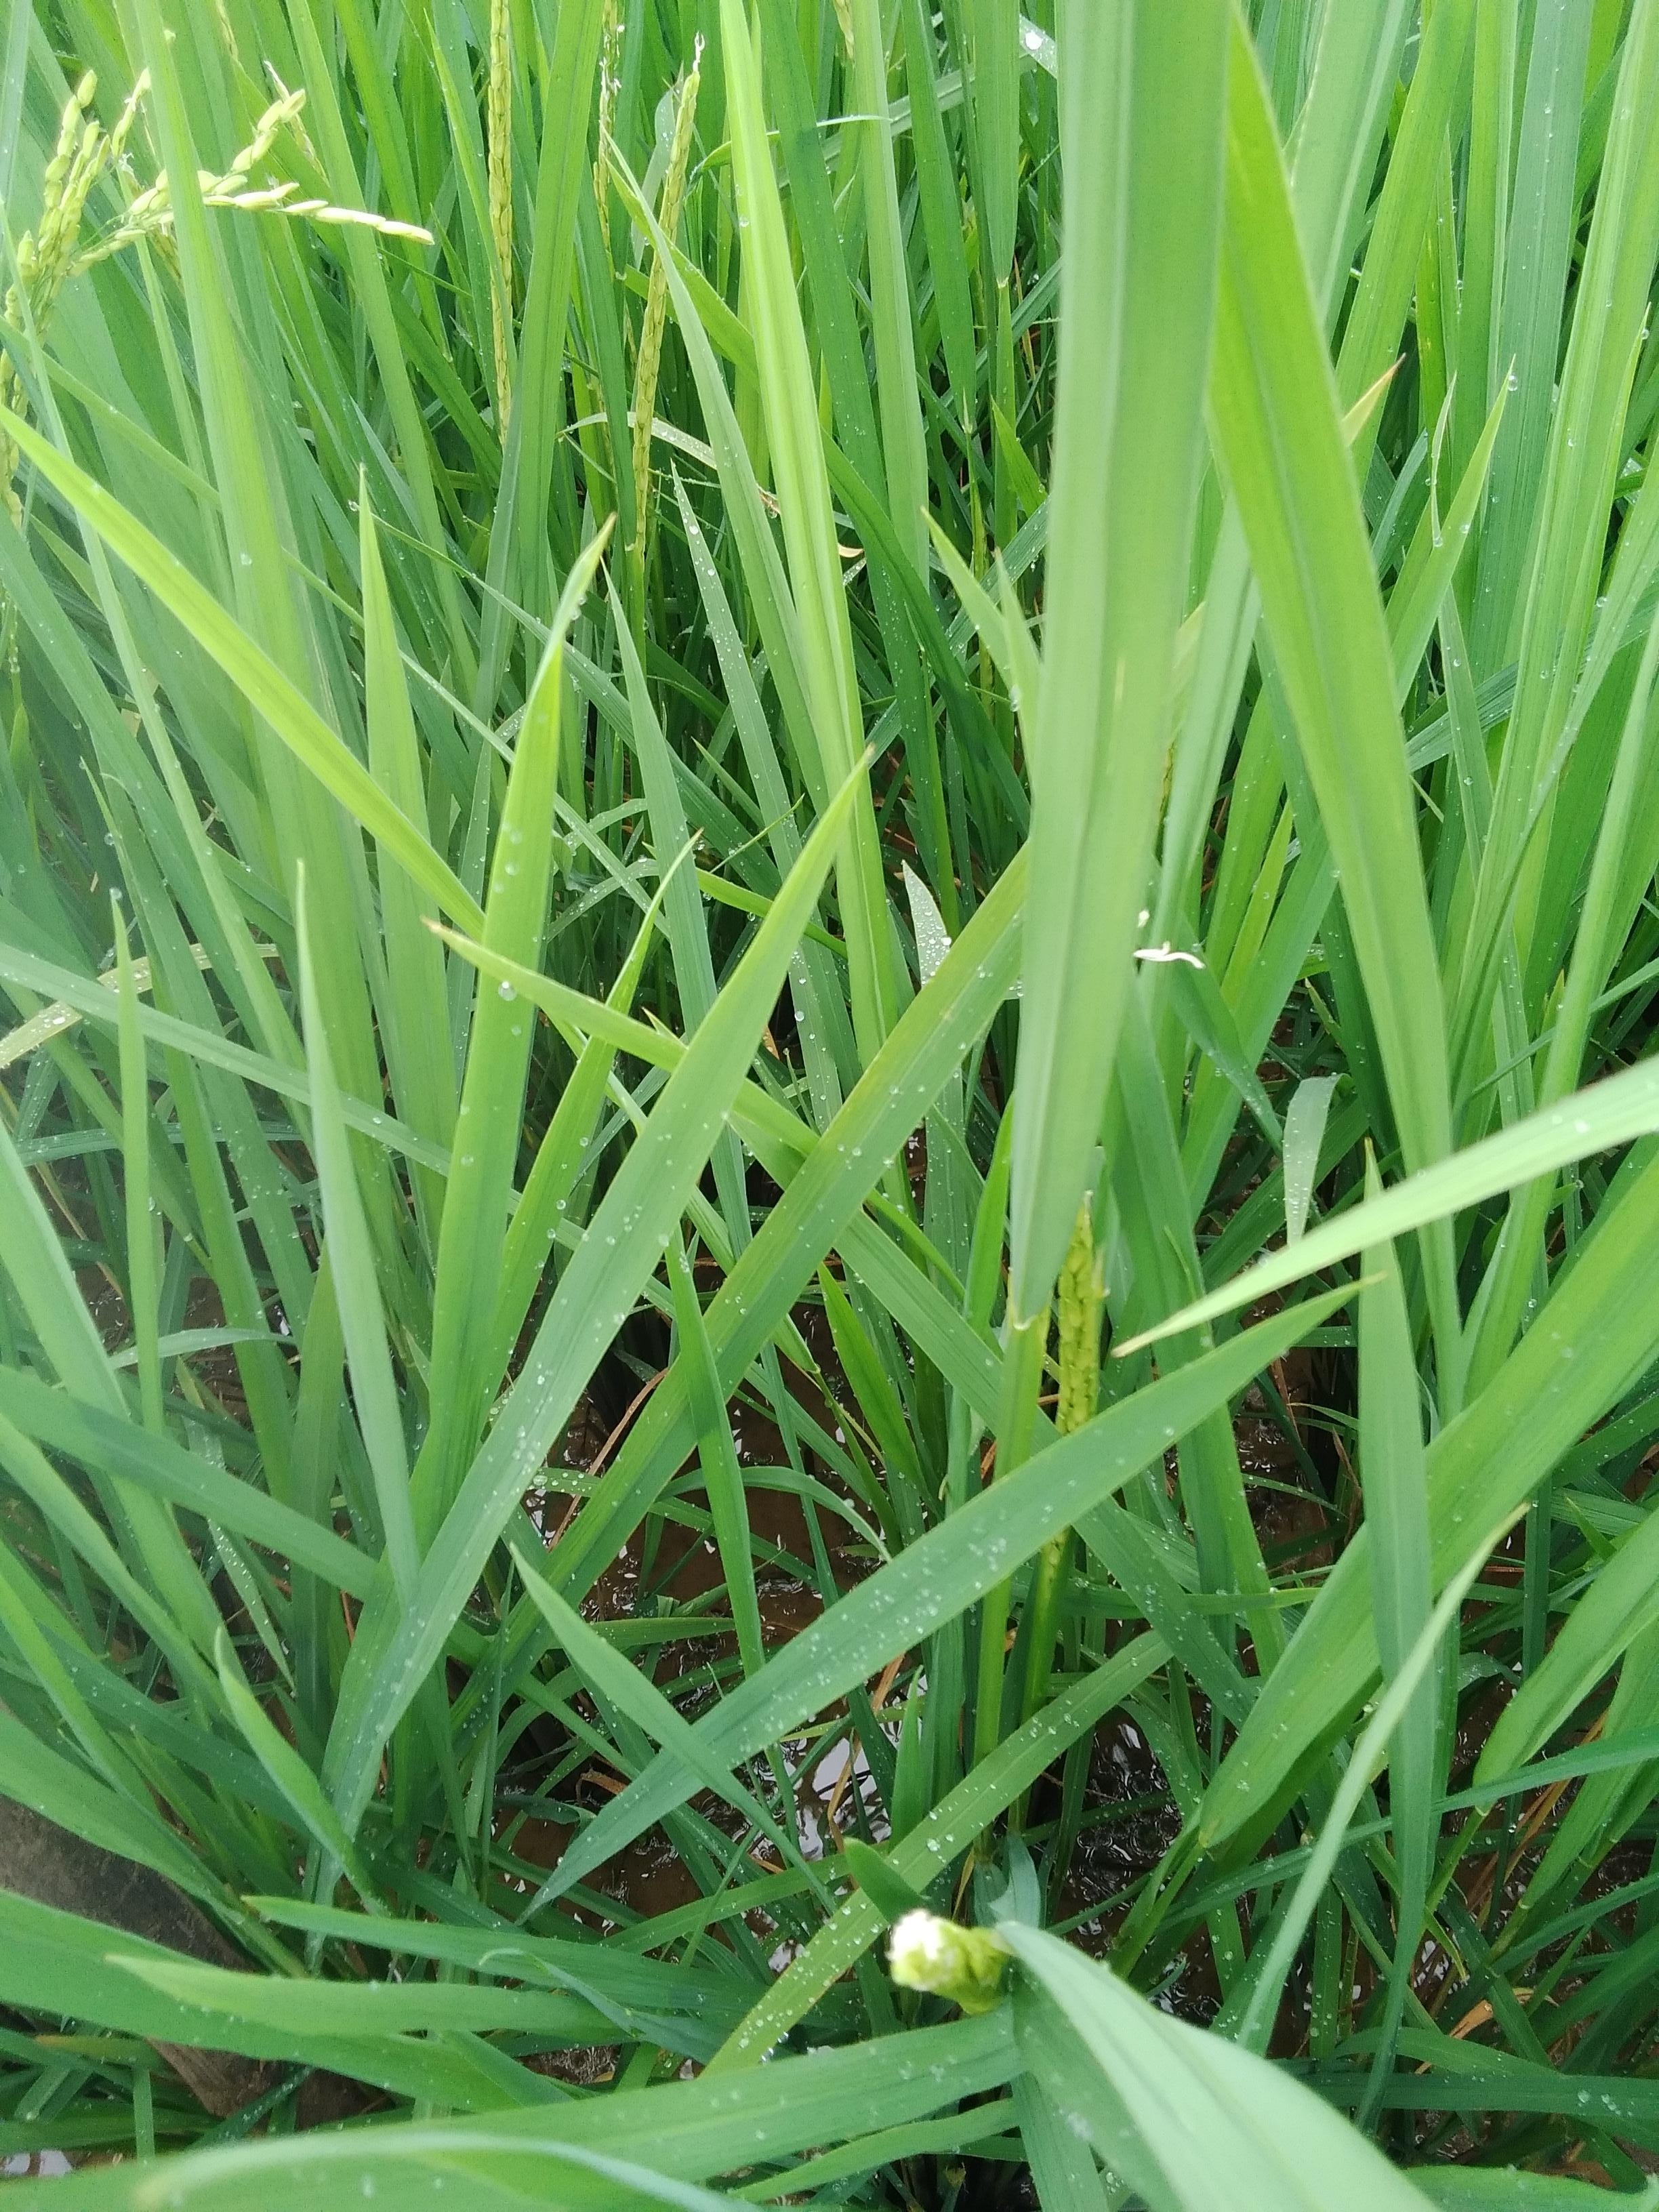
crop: rice
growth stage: heading
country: Nigeria
